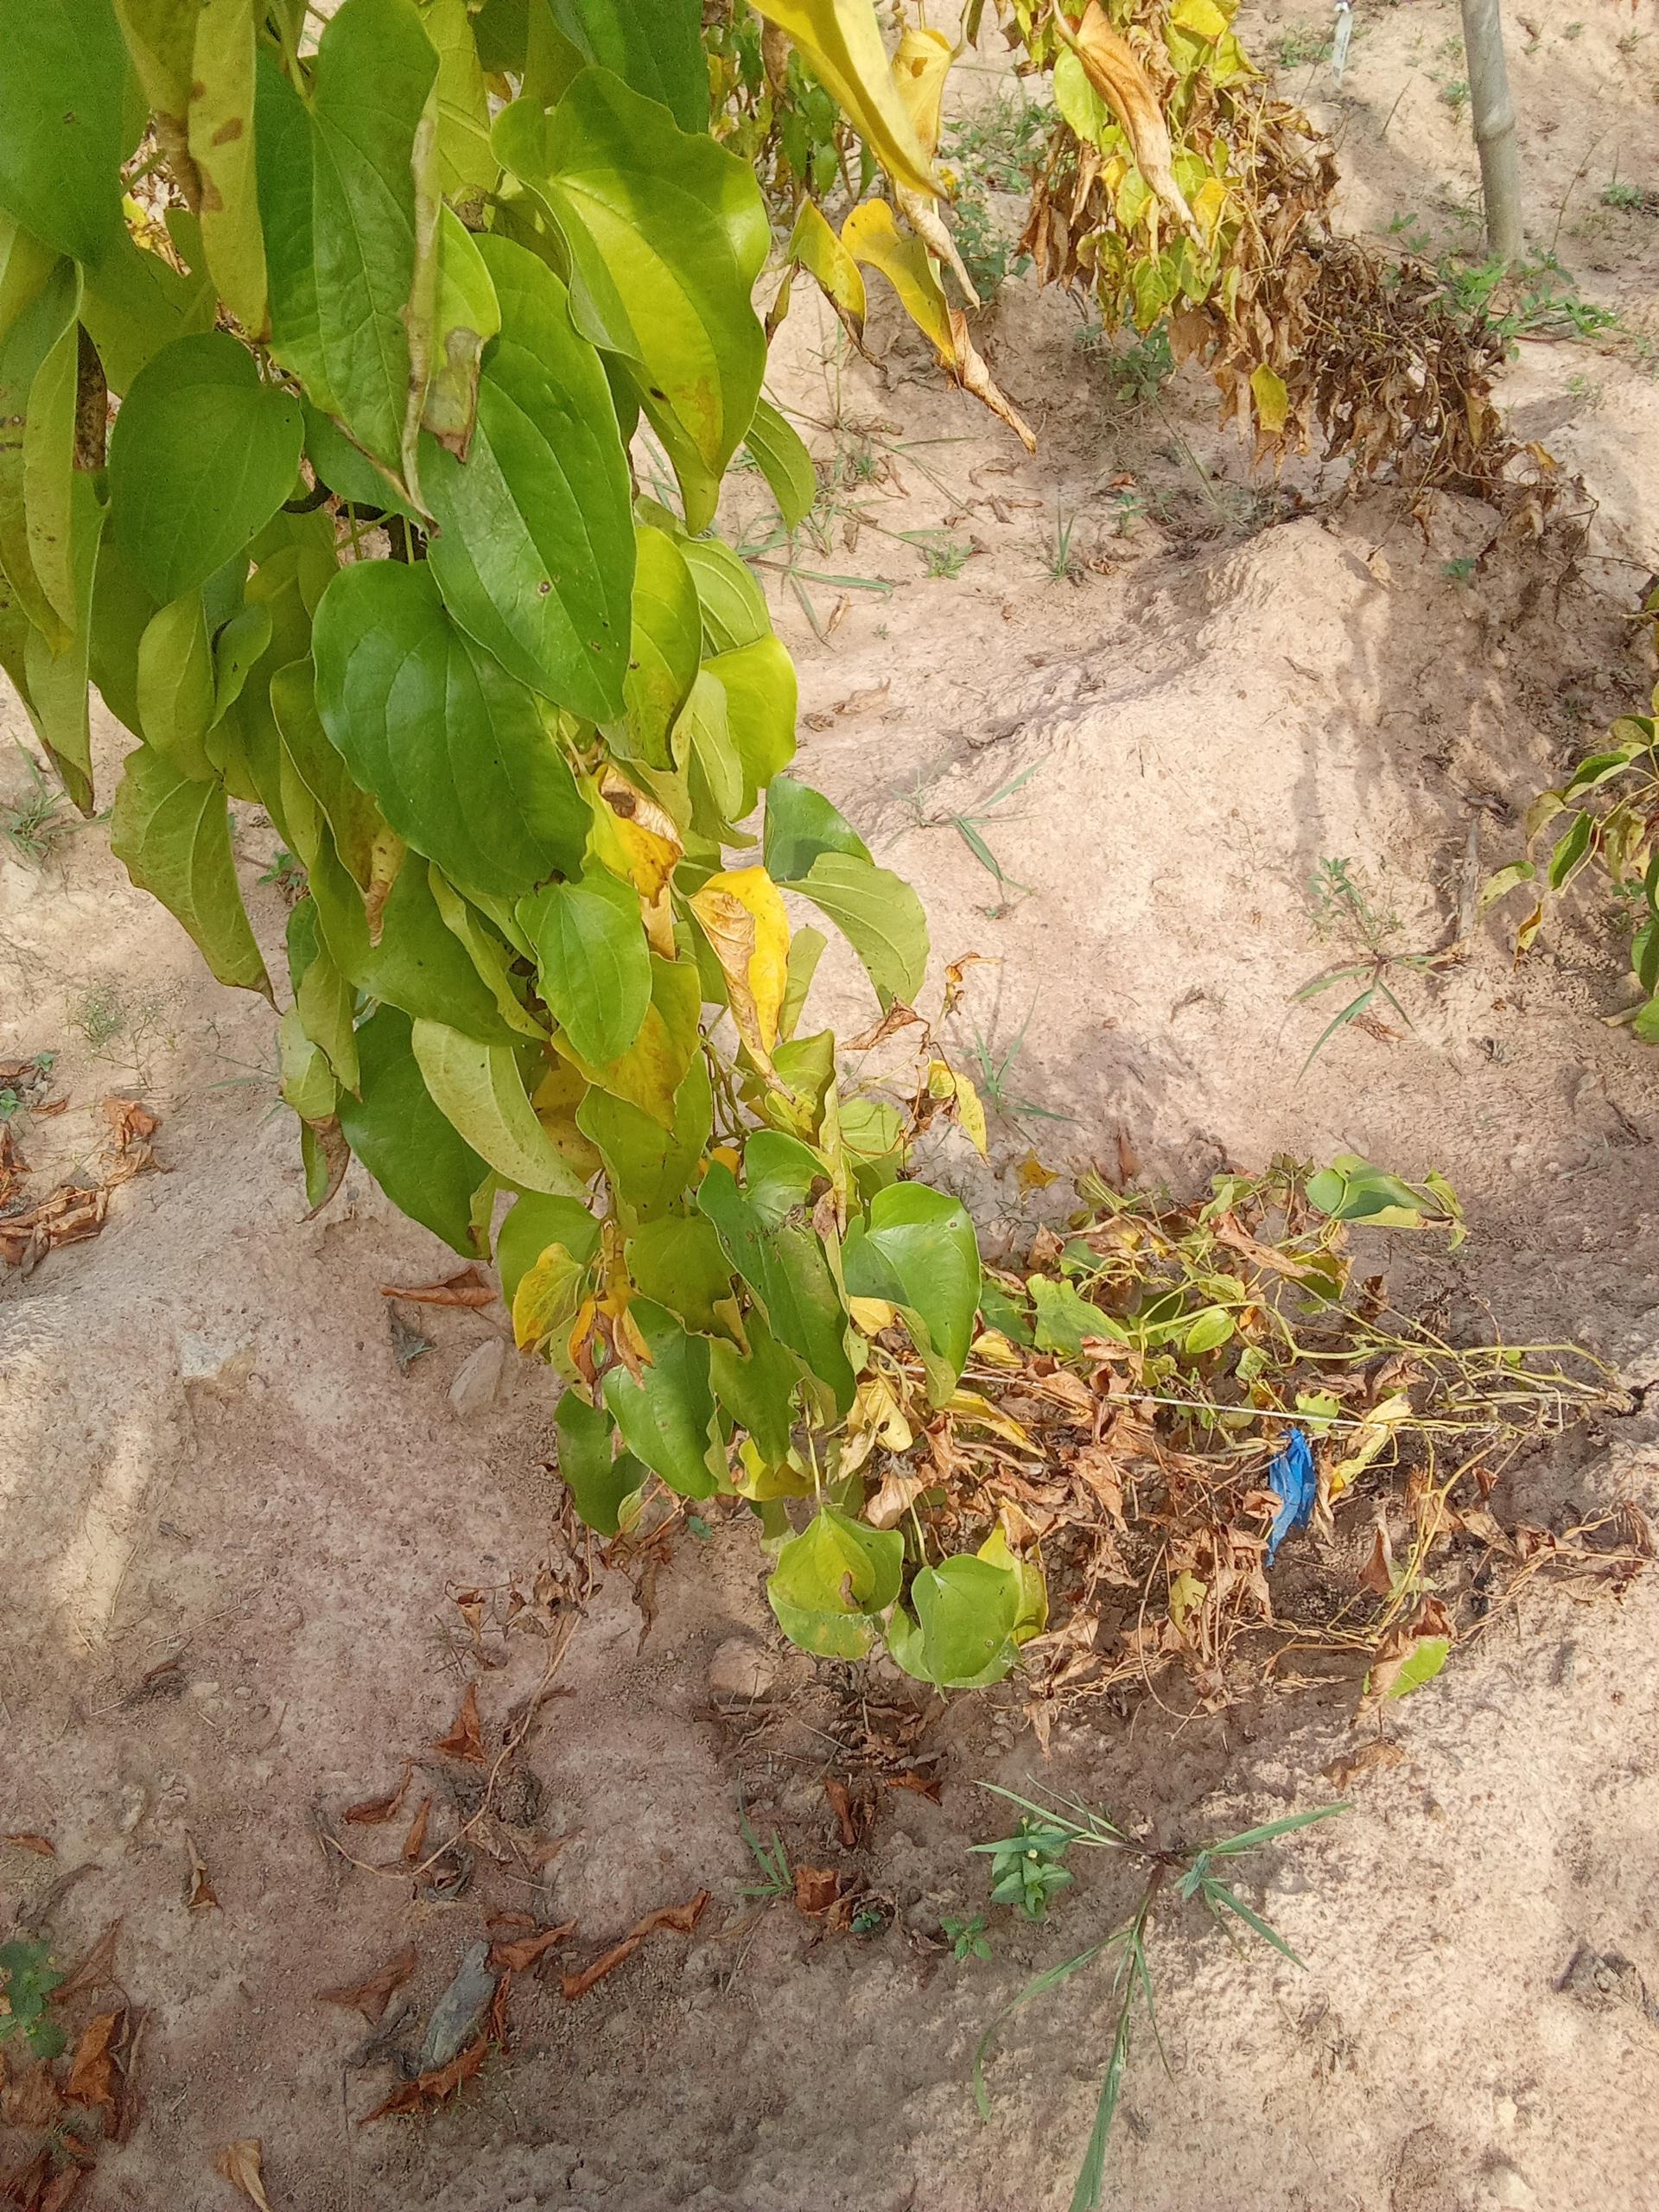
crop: yam
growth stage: maturity
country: Nigeria
